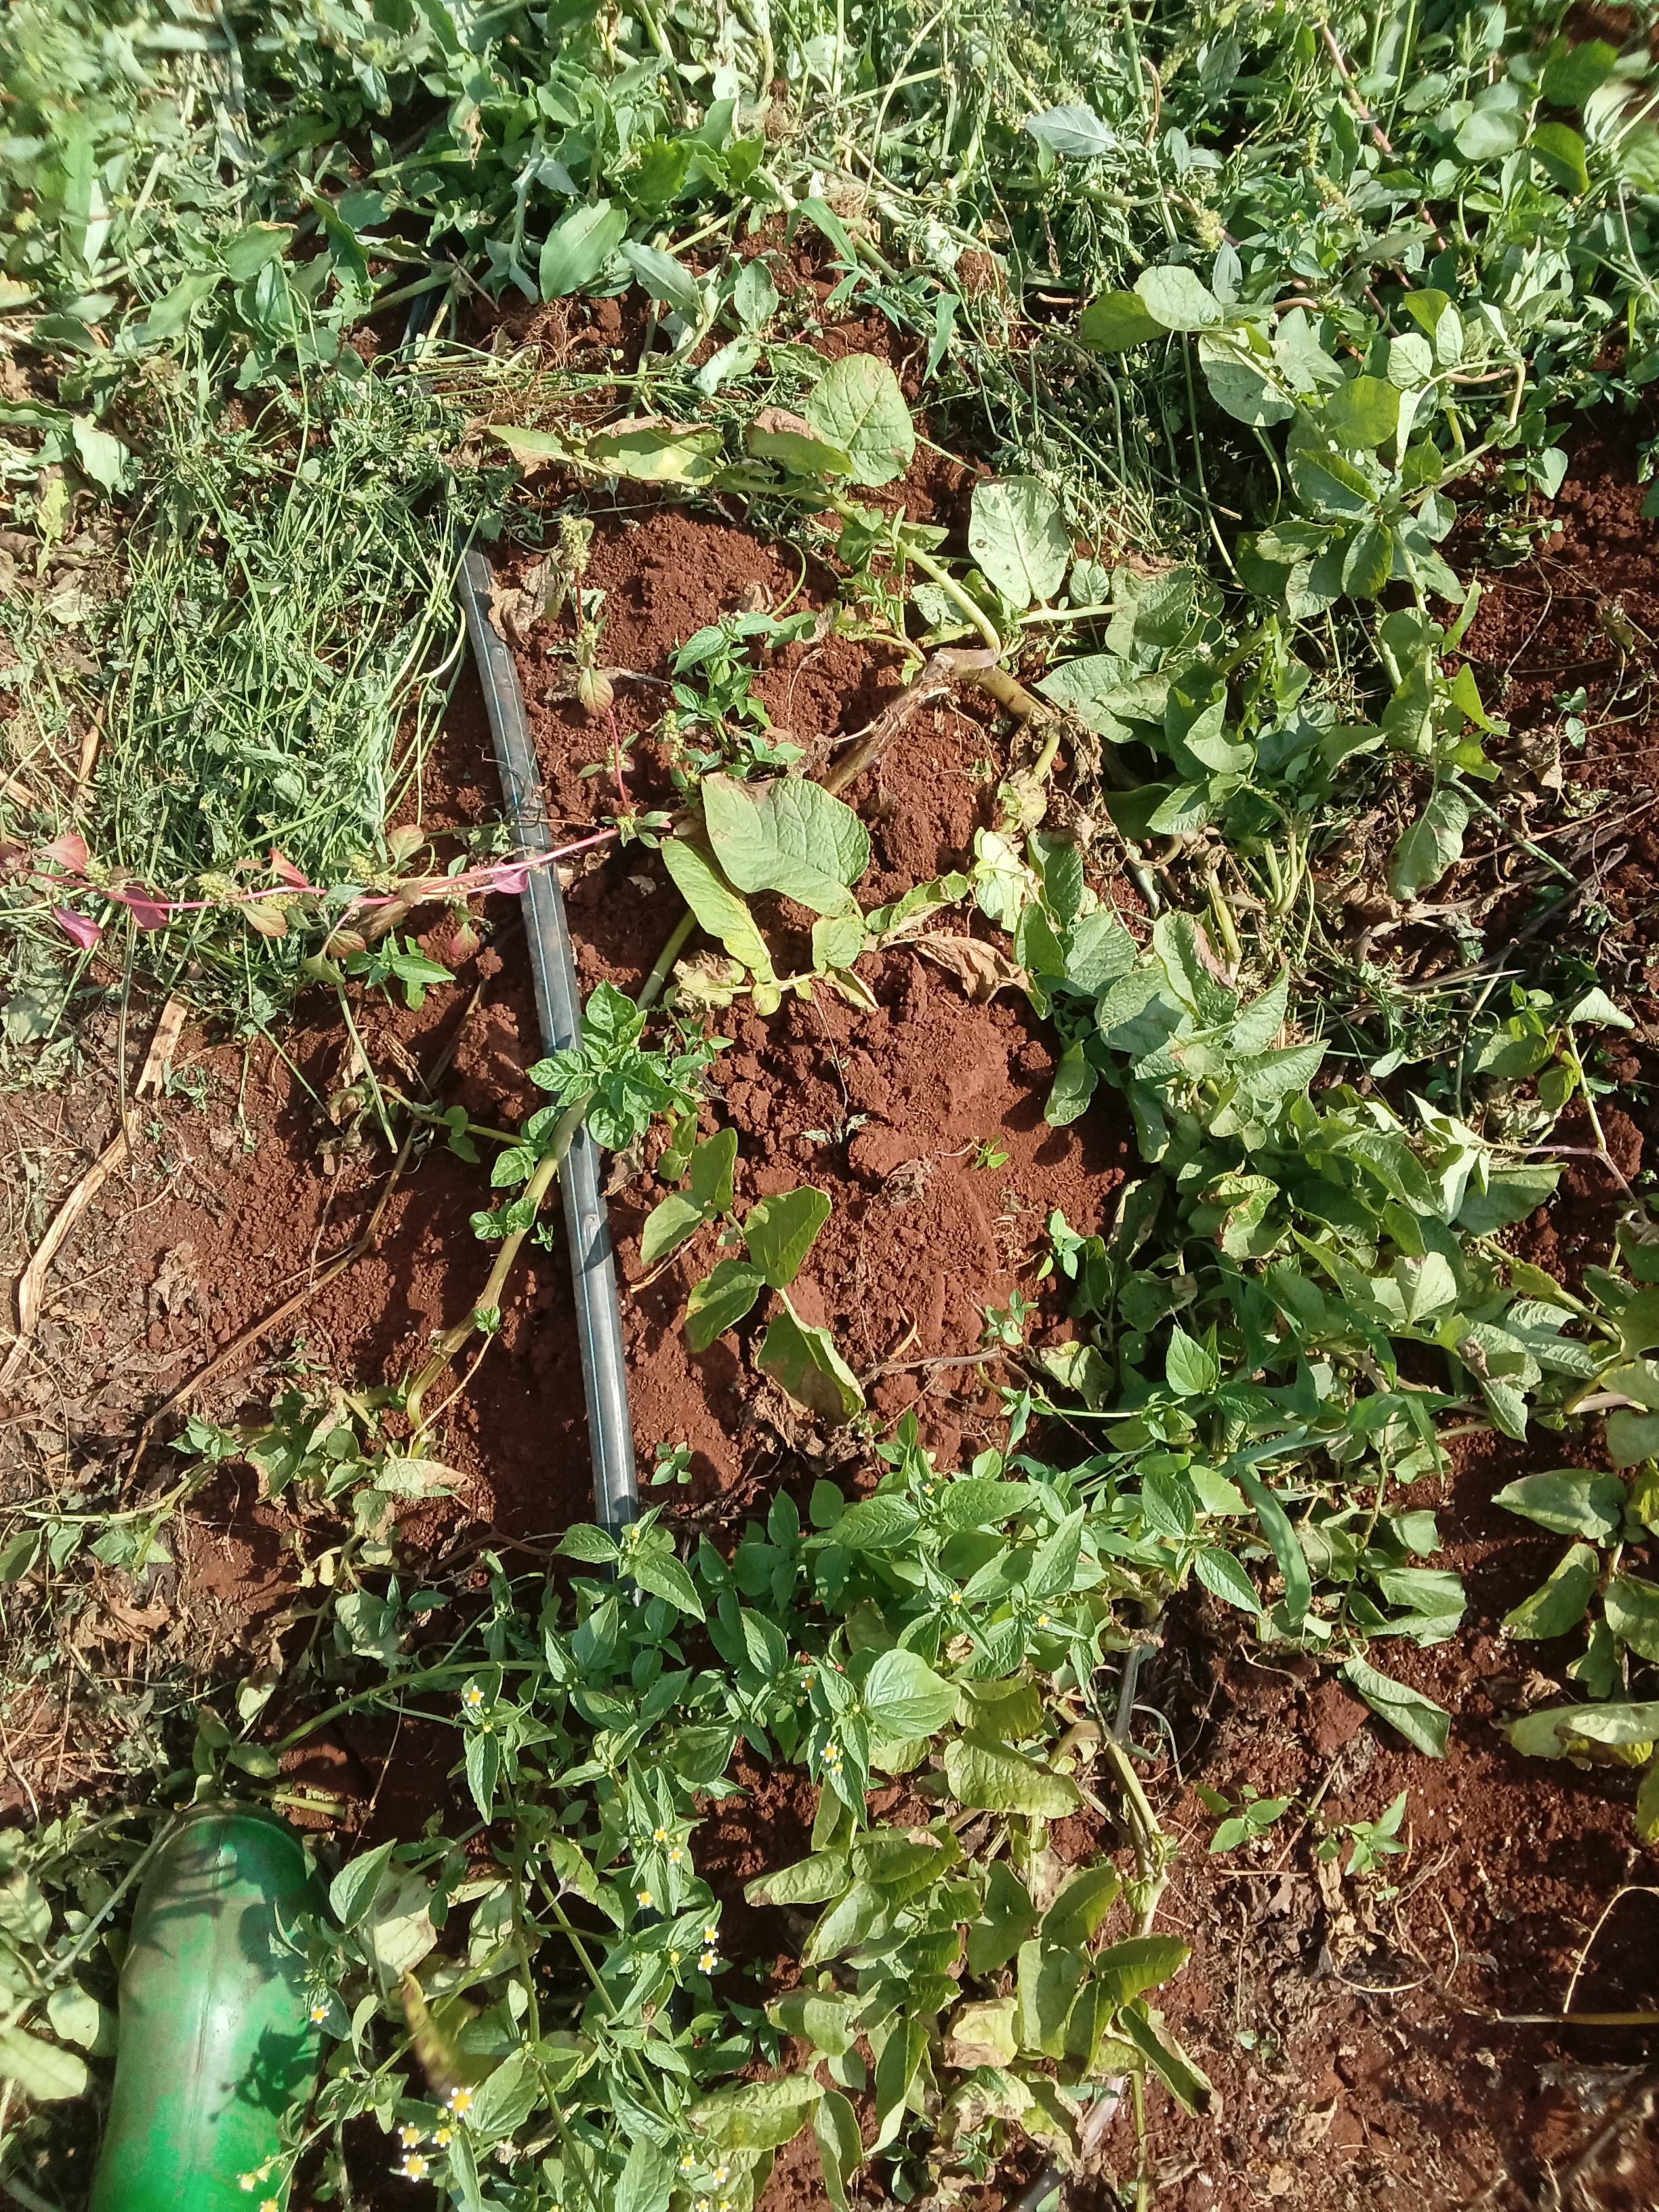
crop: potato
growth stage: maturity
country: Kenya
